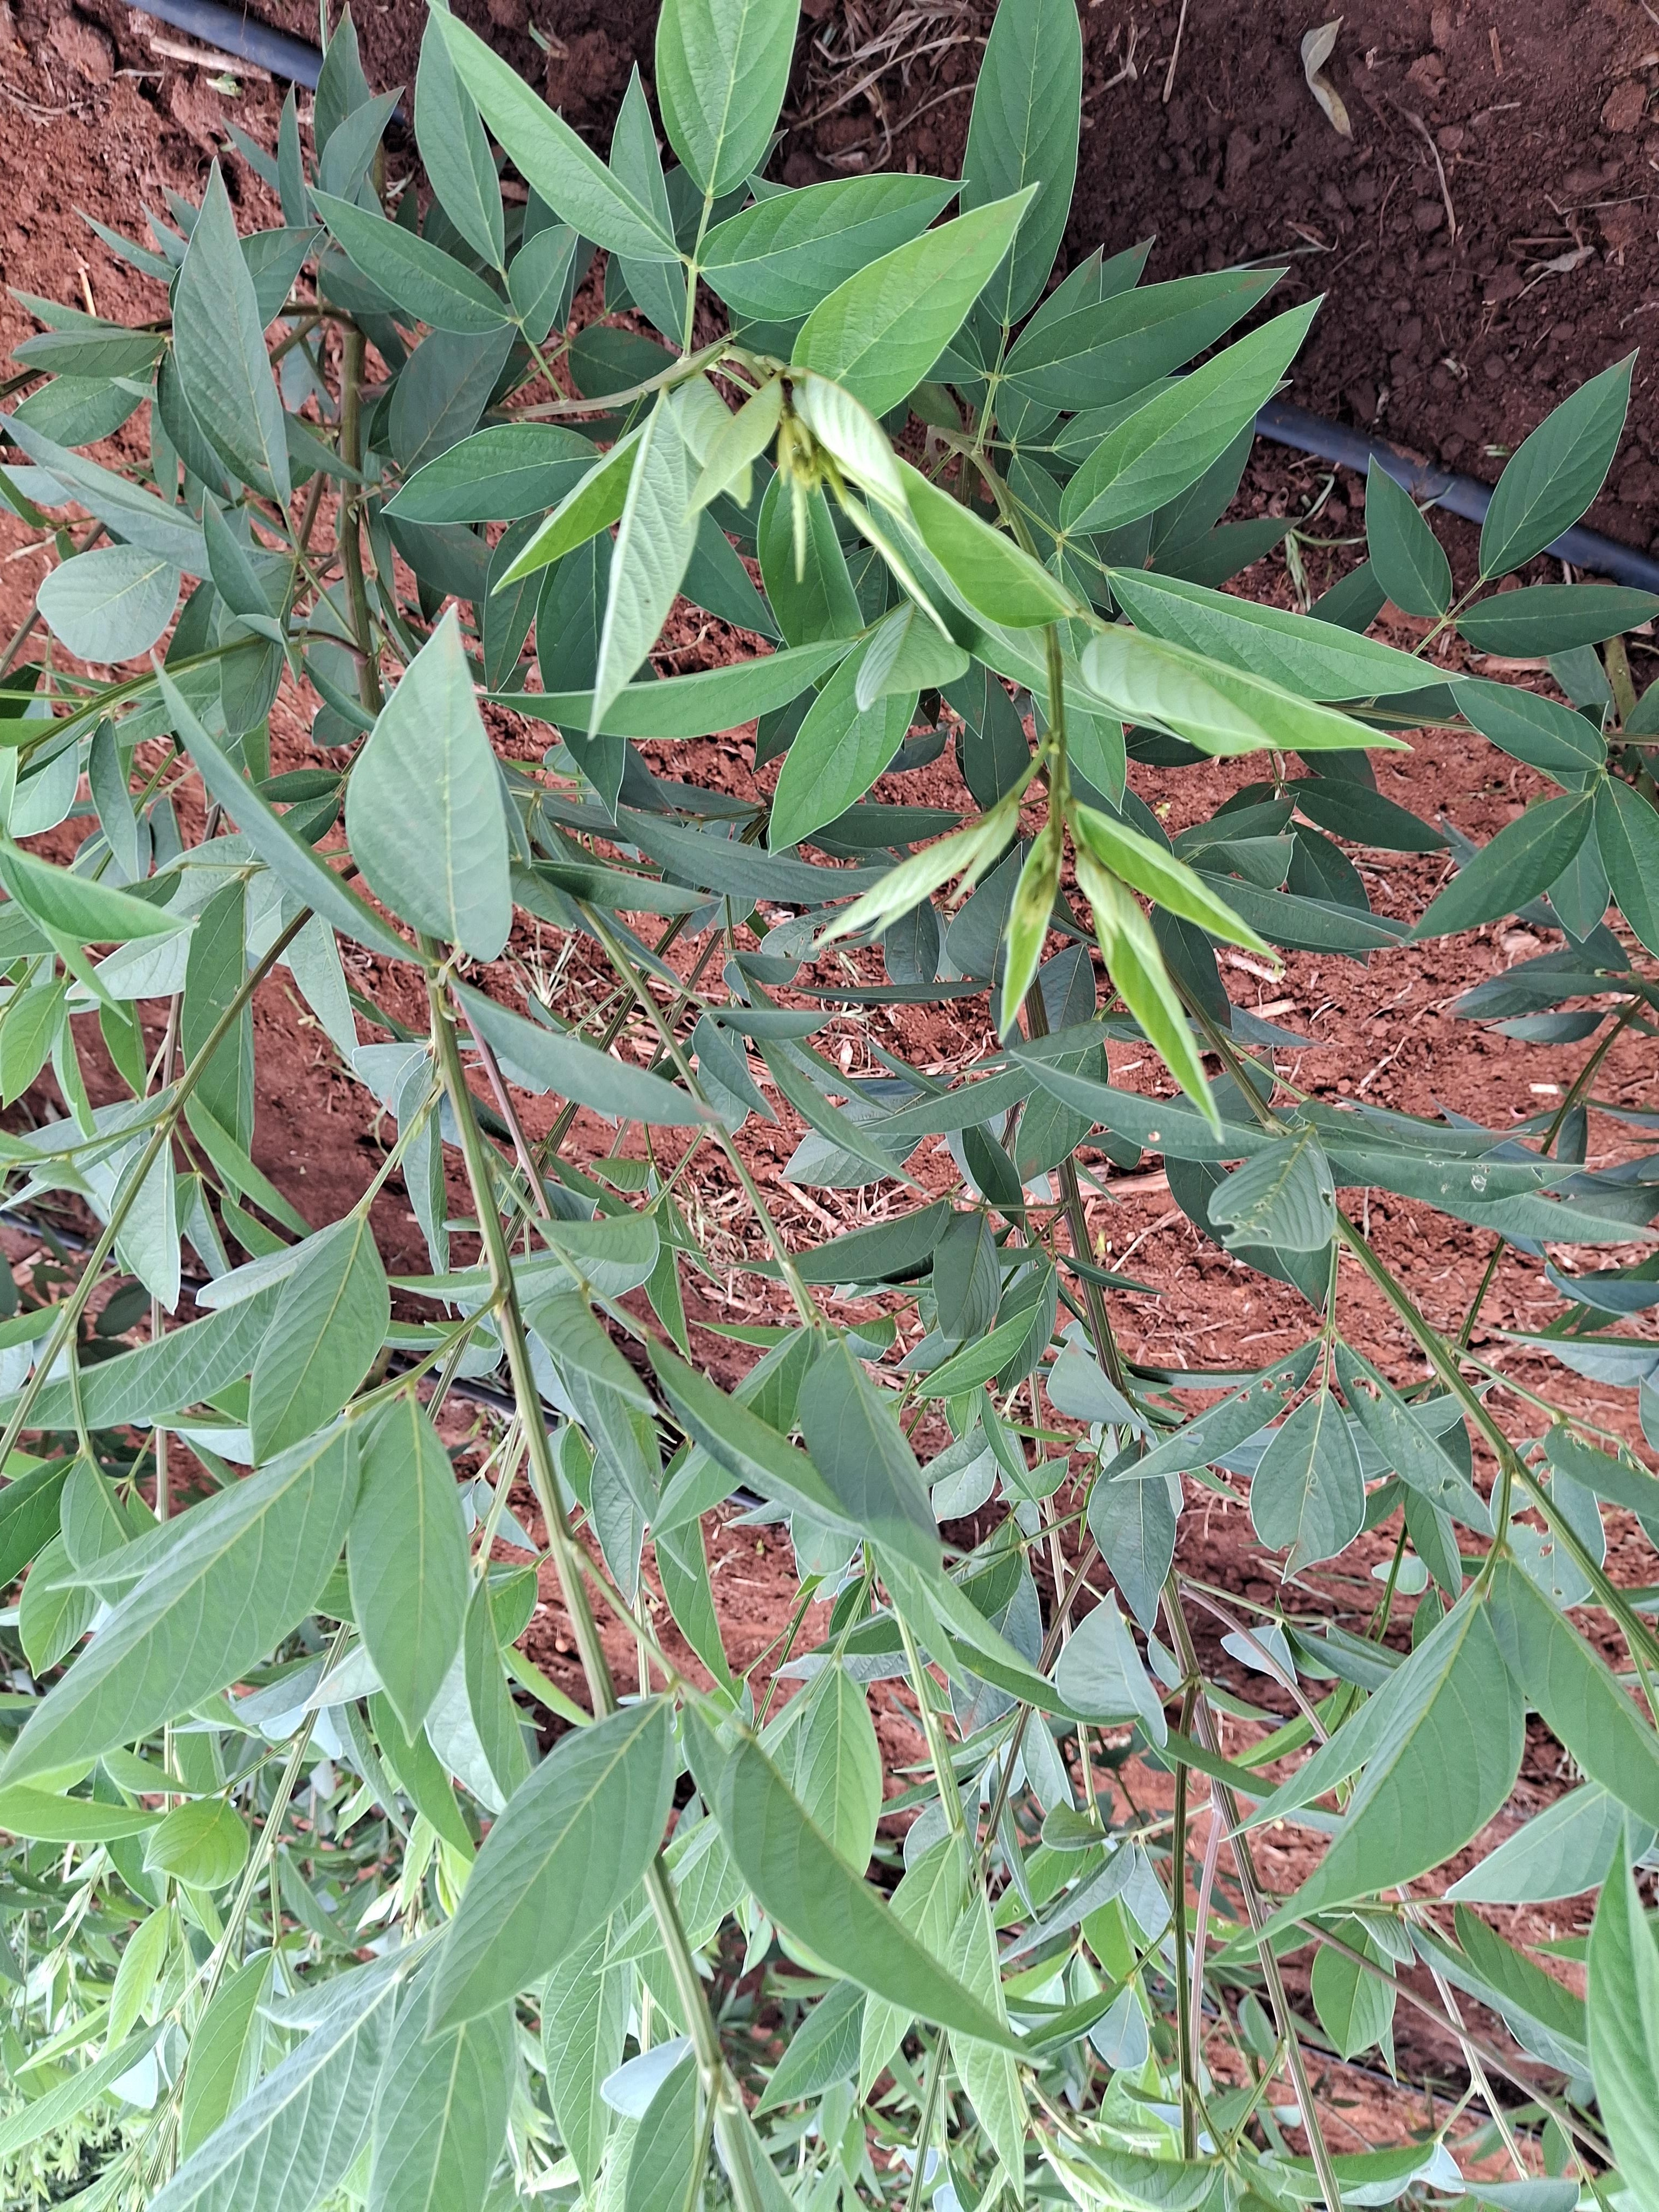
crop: pigeonpea
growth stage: flowering
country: Kenya
